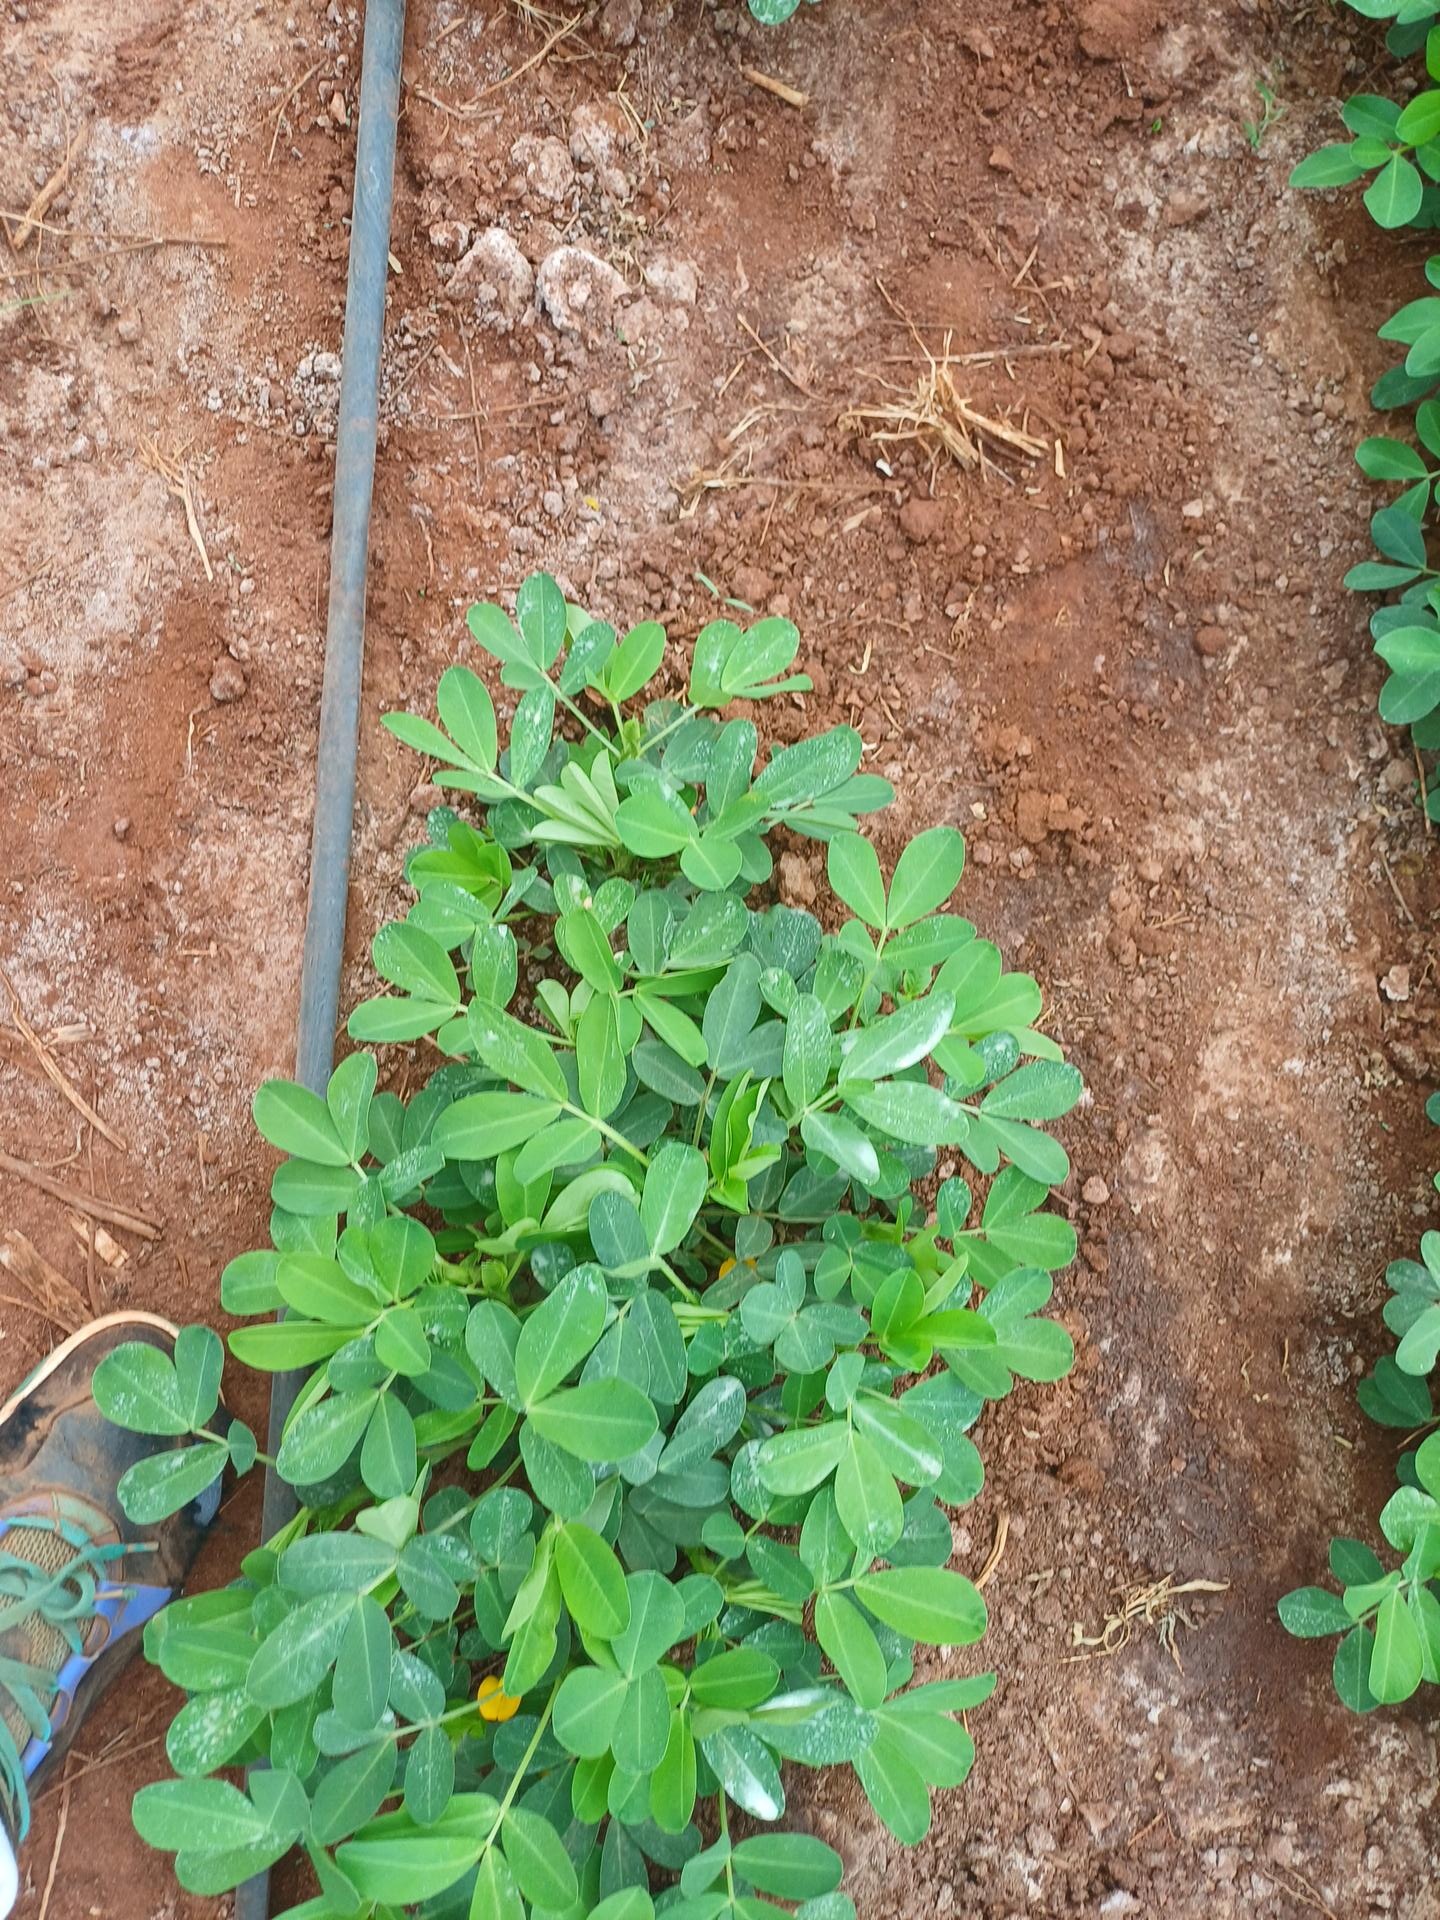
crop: groundnut
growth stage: vegetative
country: Kenya
